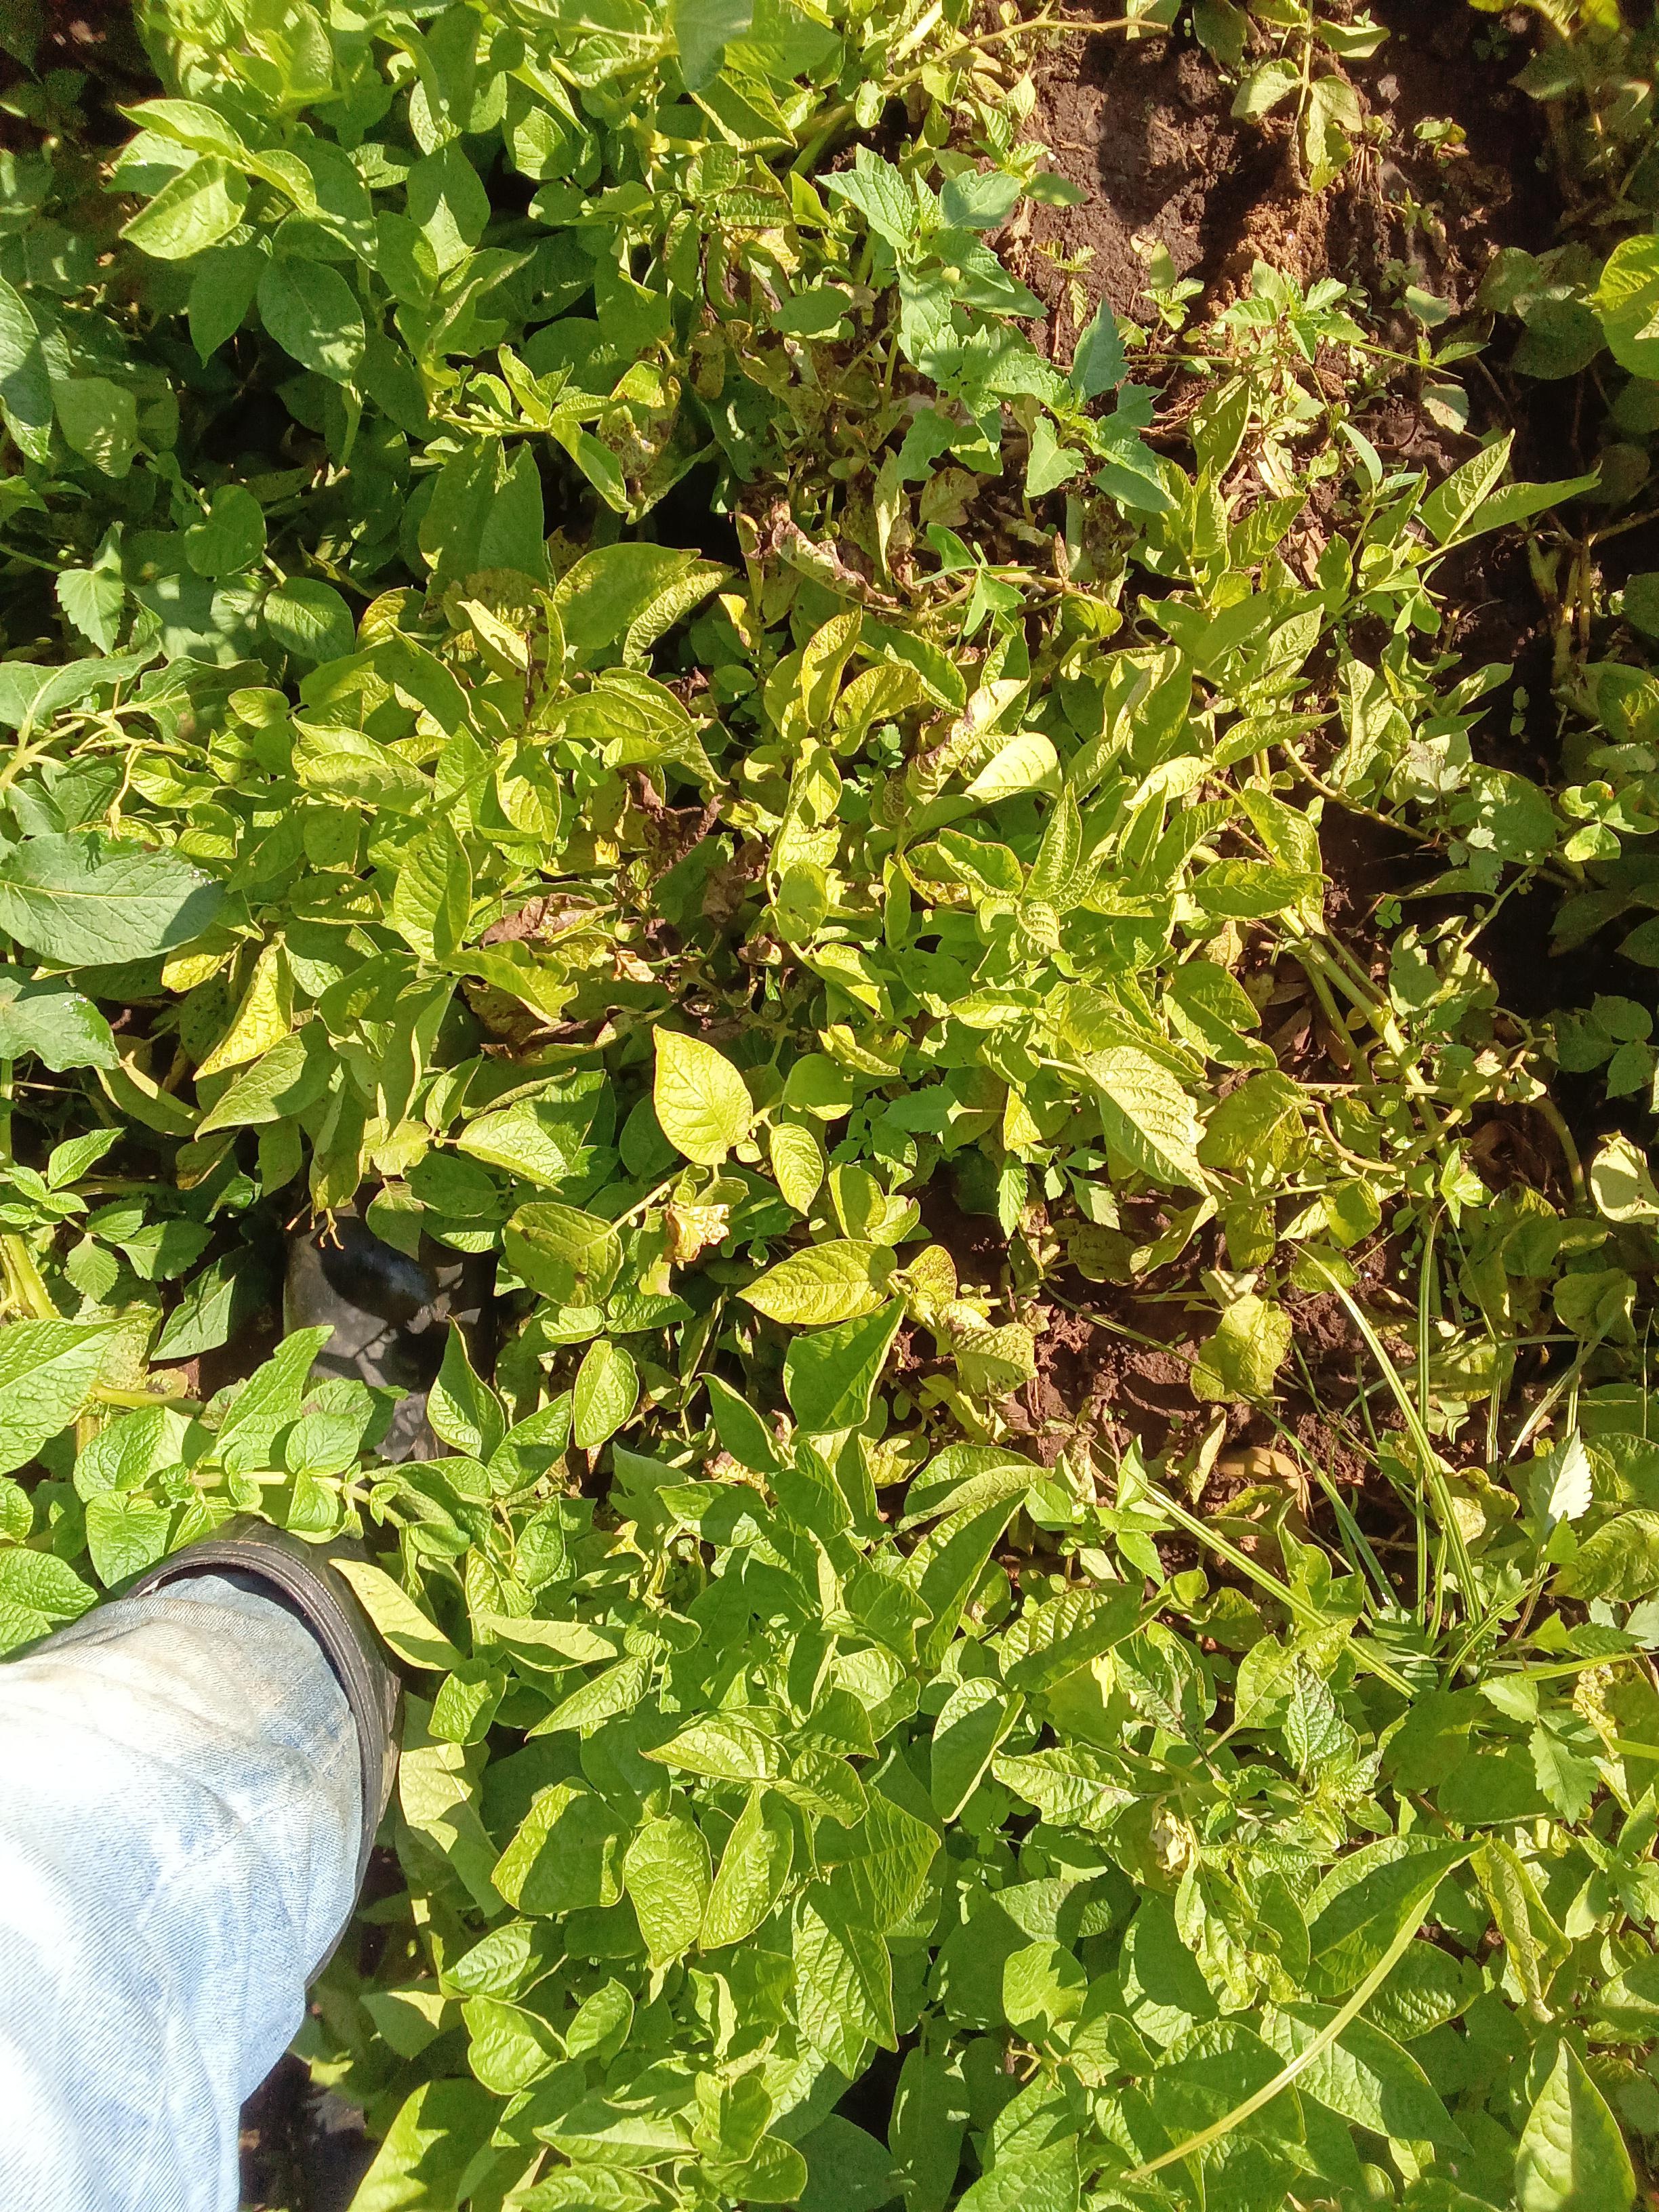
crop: potato
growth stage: maturity
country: Kenya
